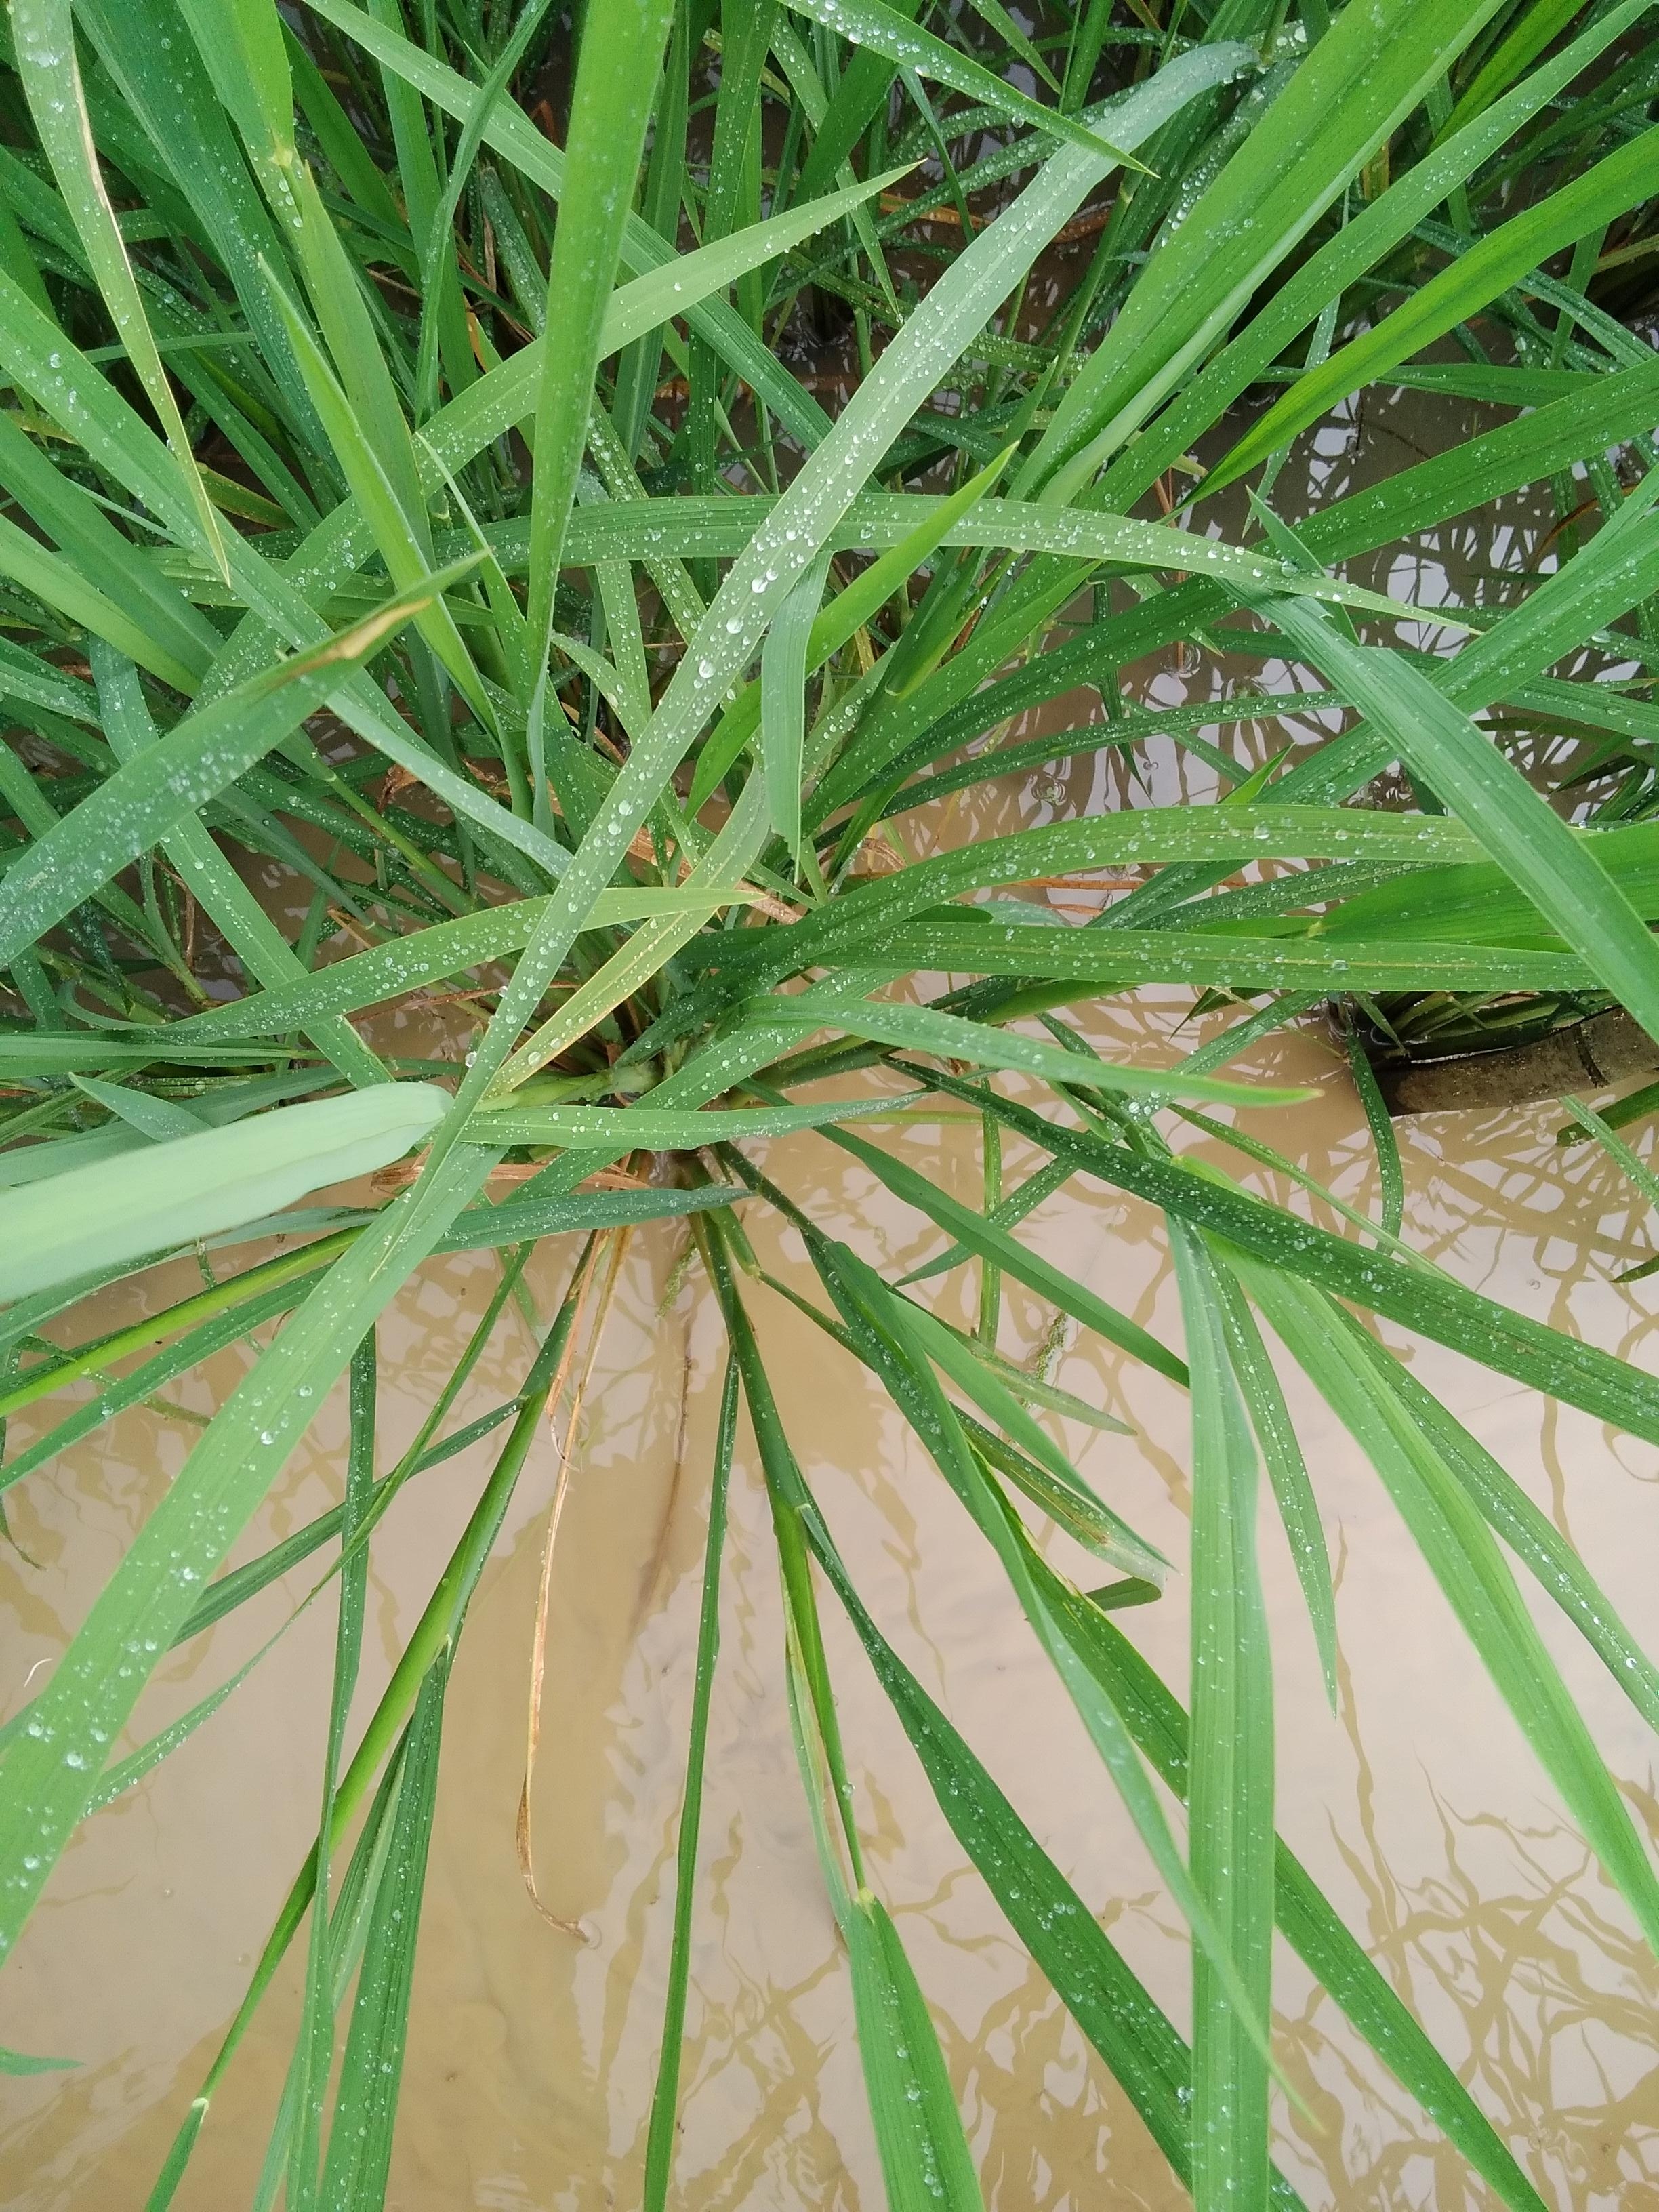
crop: rice
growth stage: booting
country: Nigeria
